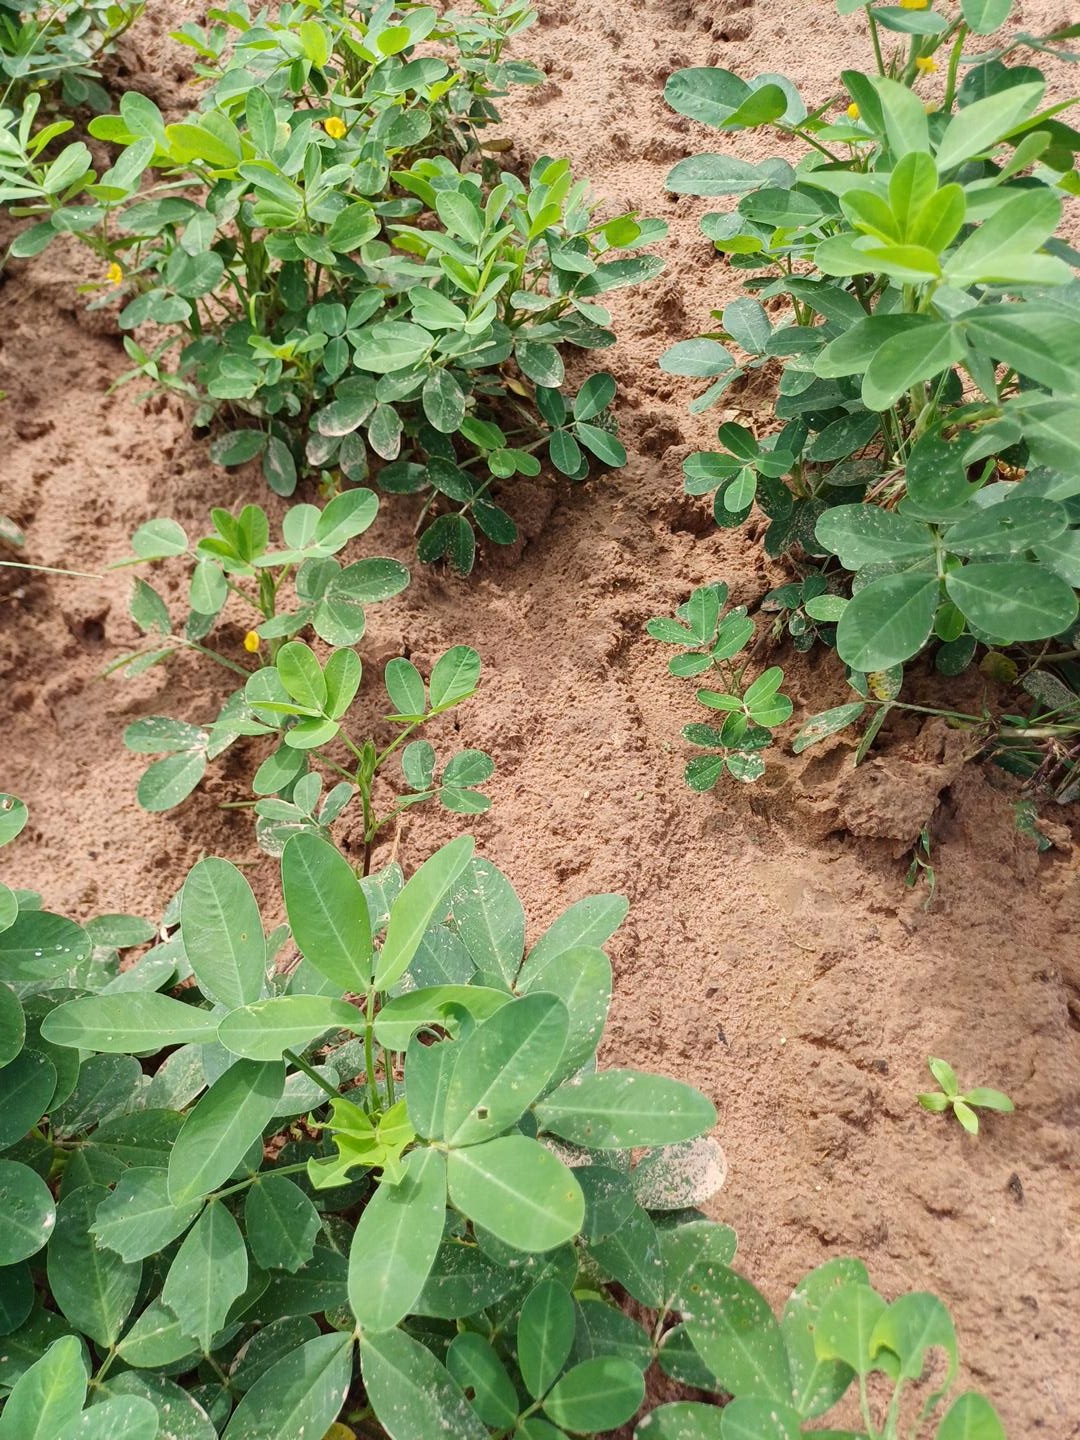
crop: groundnut
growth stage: flowering
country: Senegal
